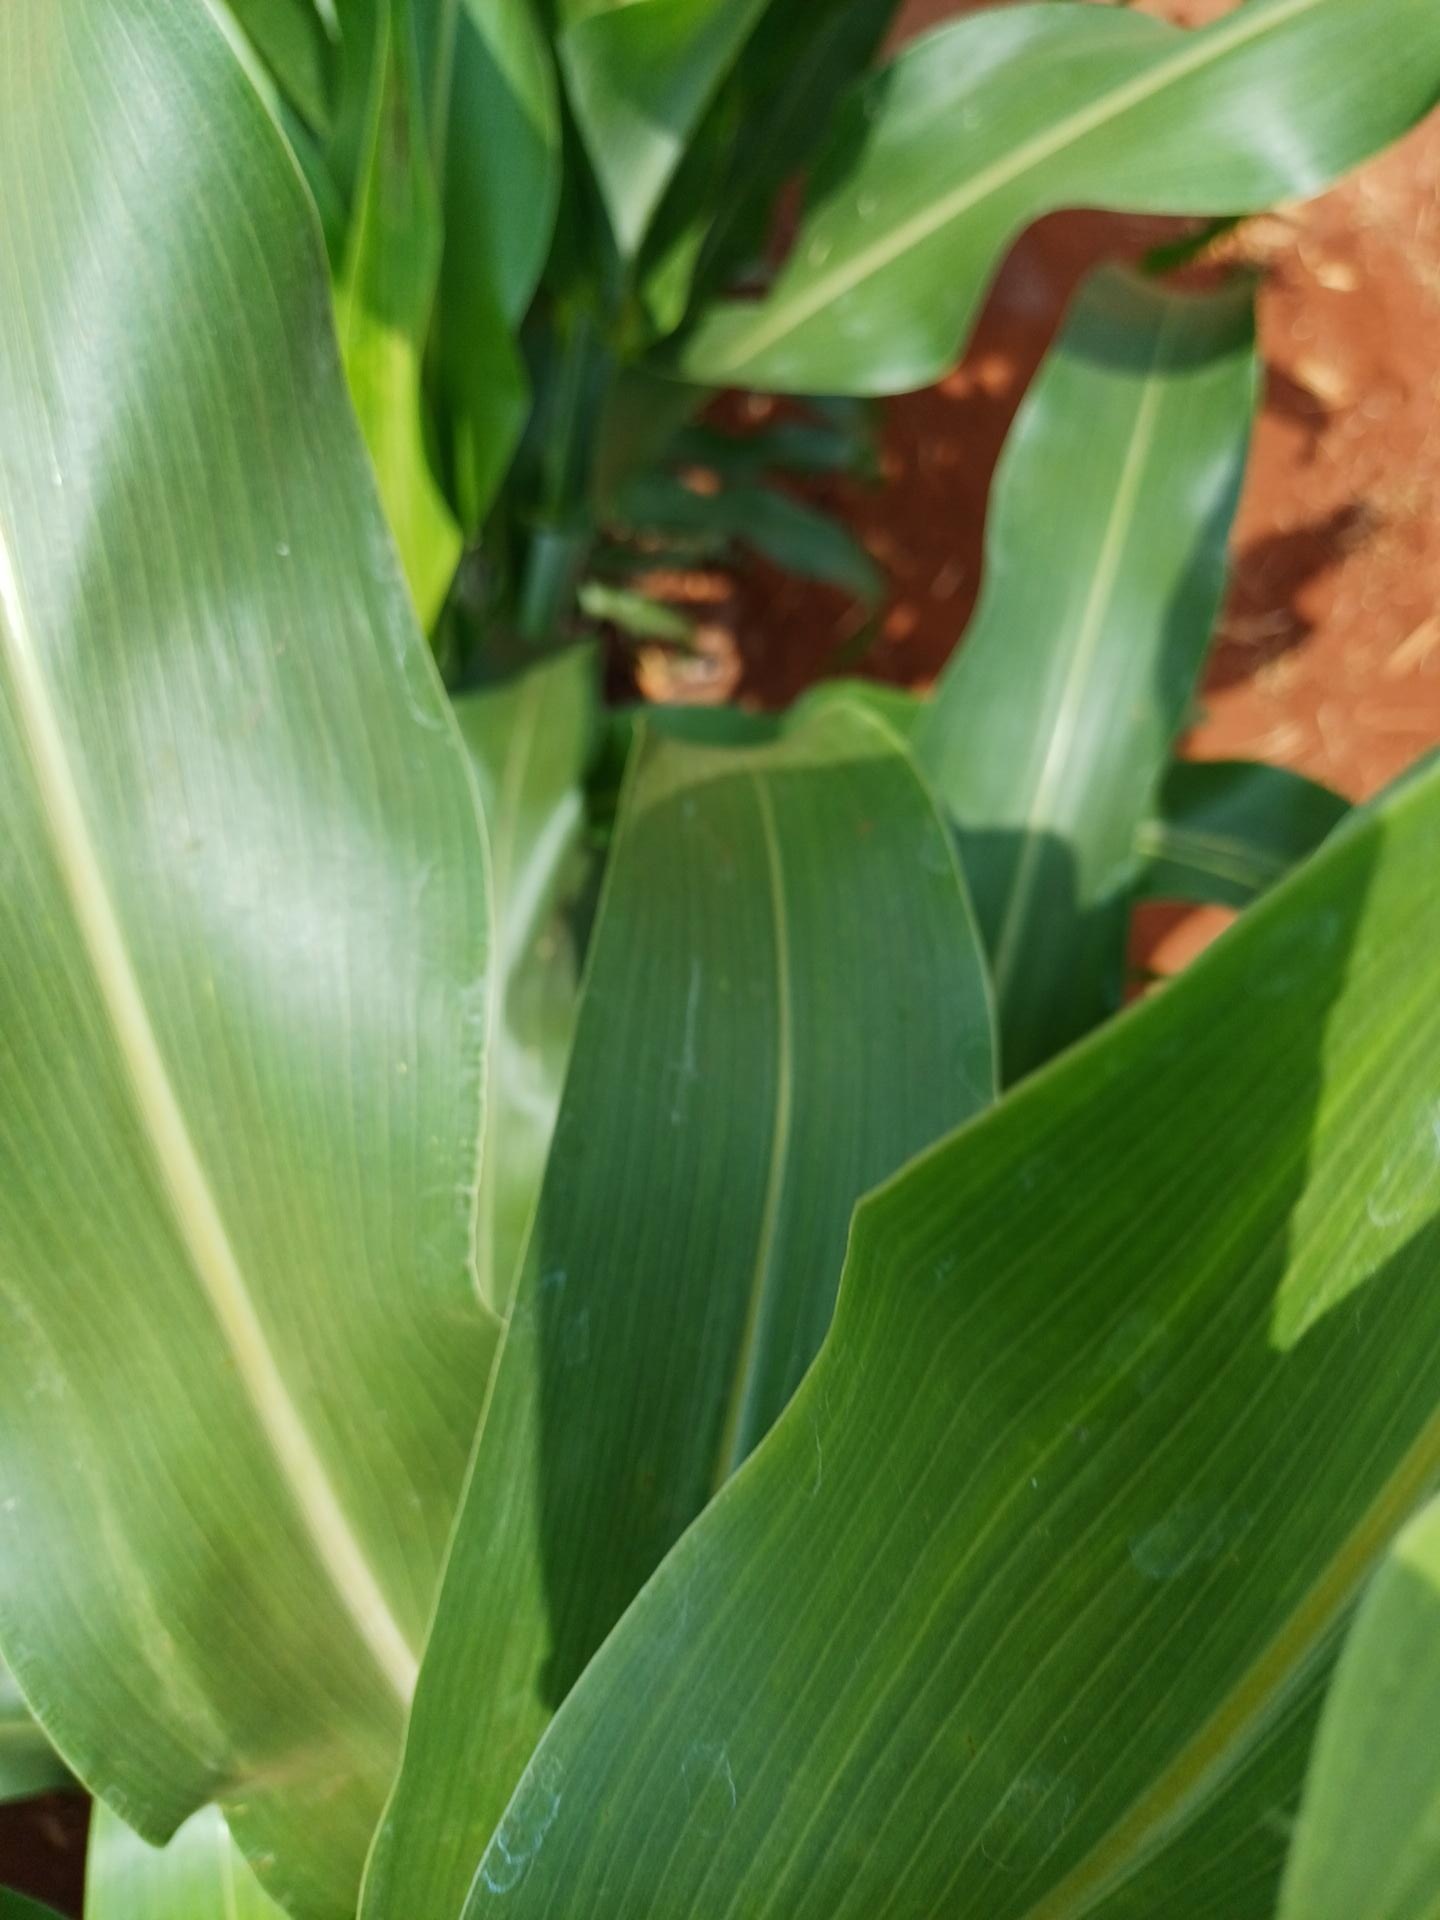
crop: sorghum
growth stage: vegetative
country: Kenya
